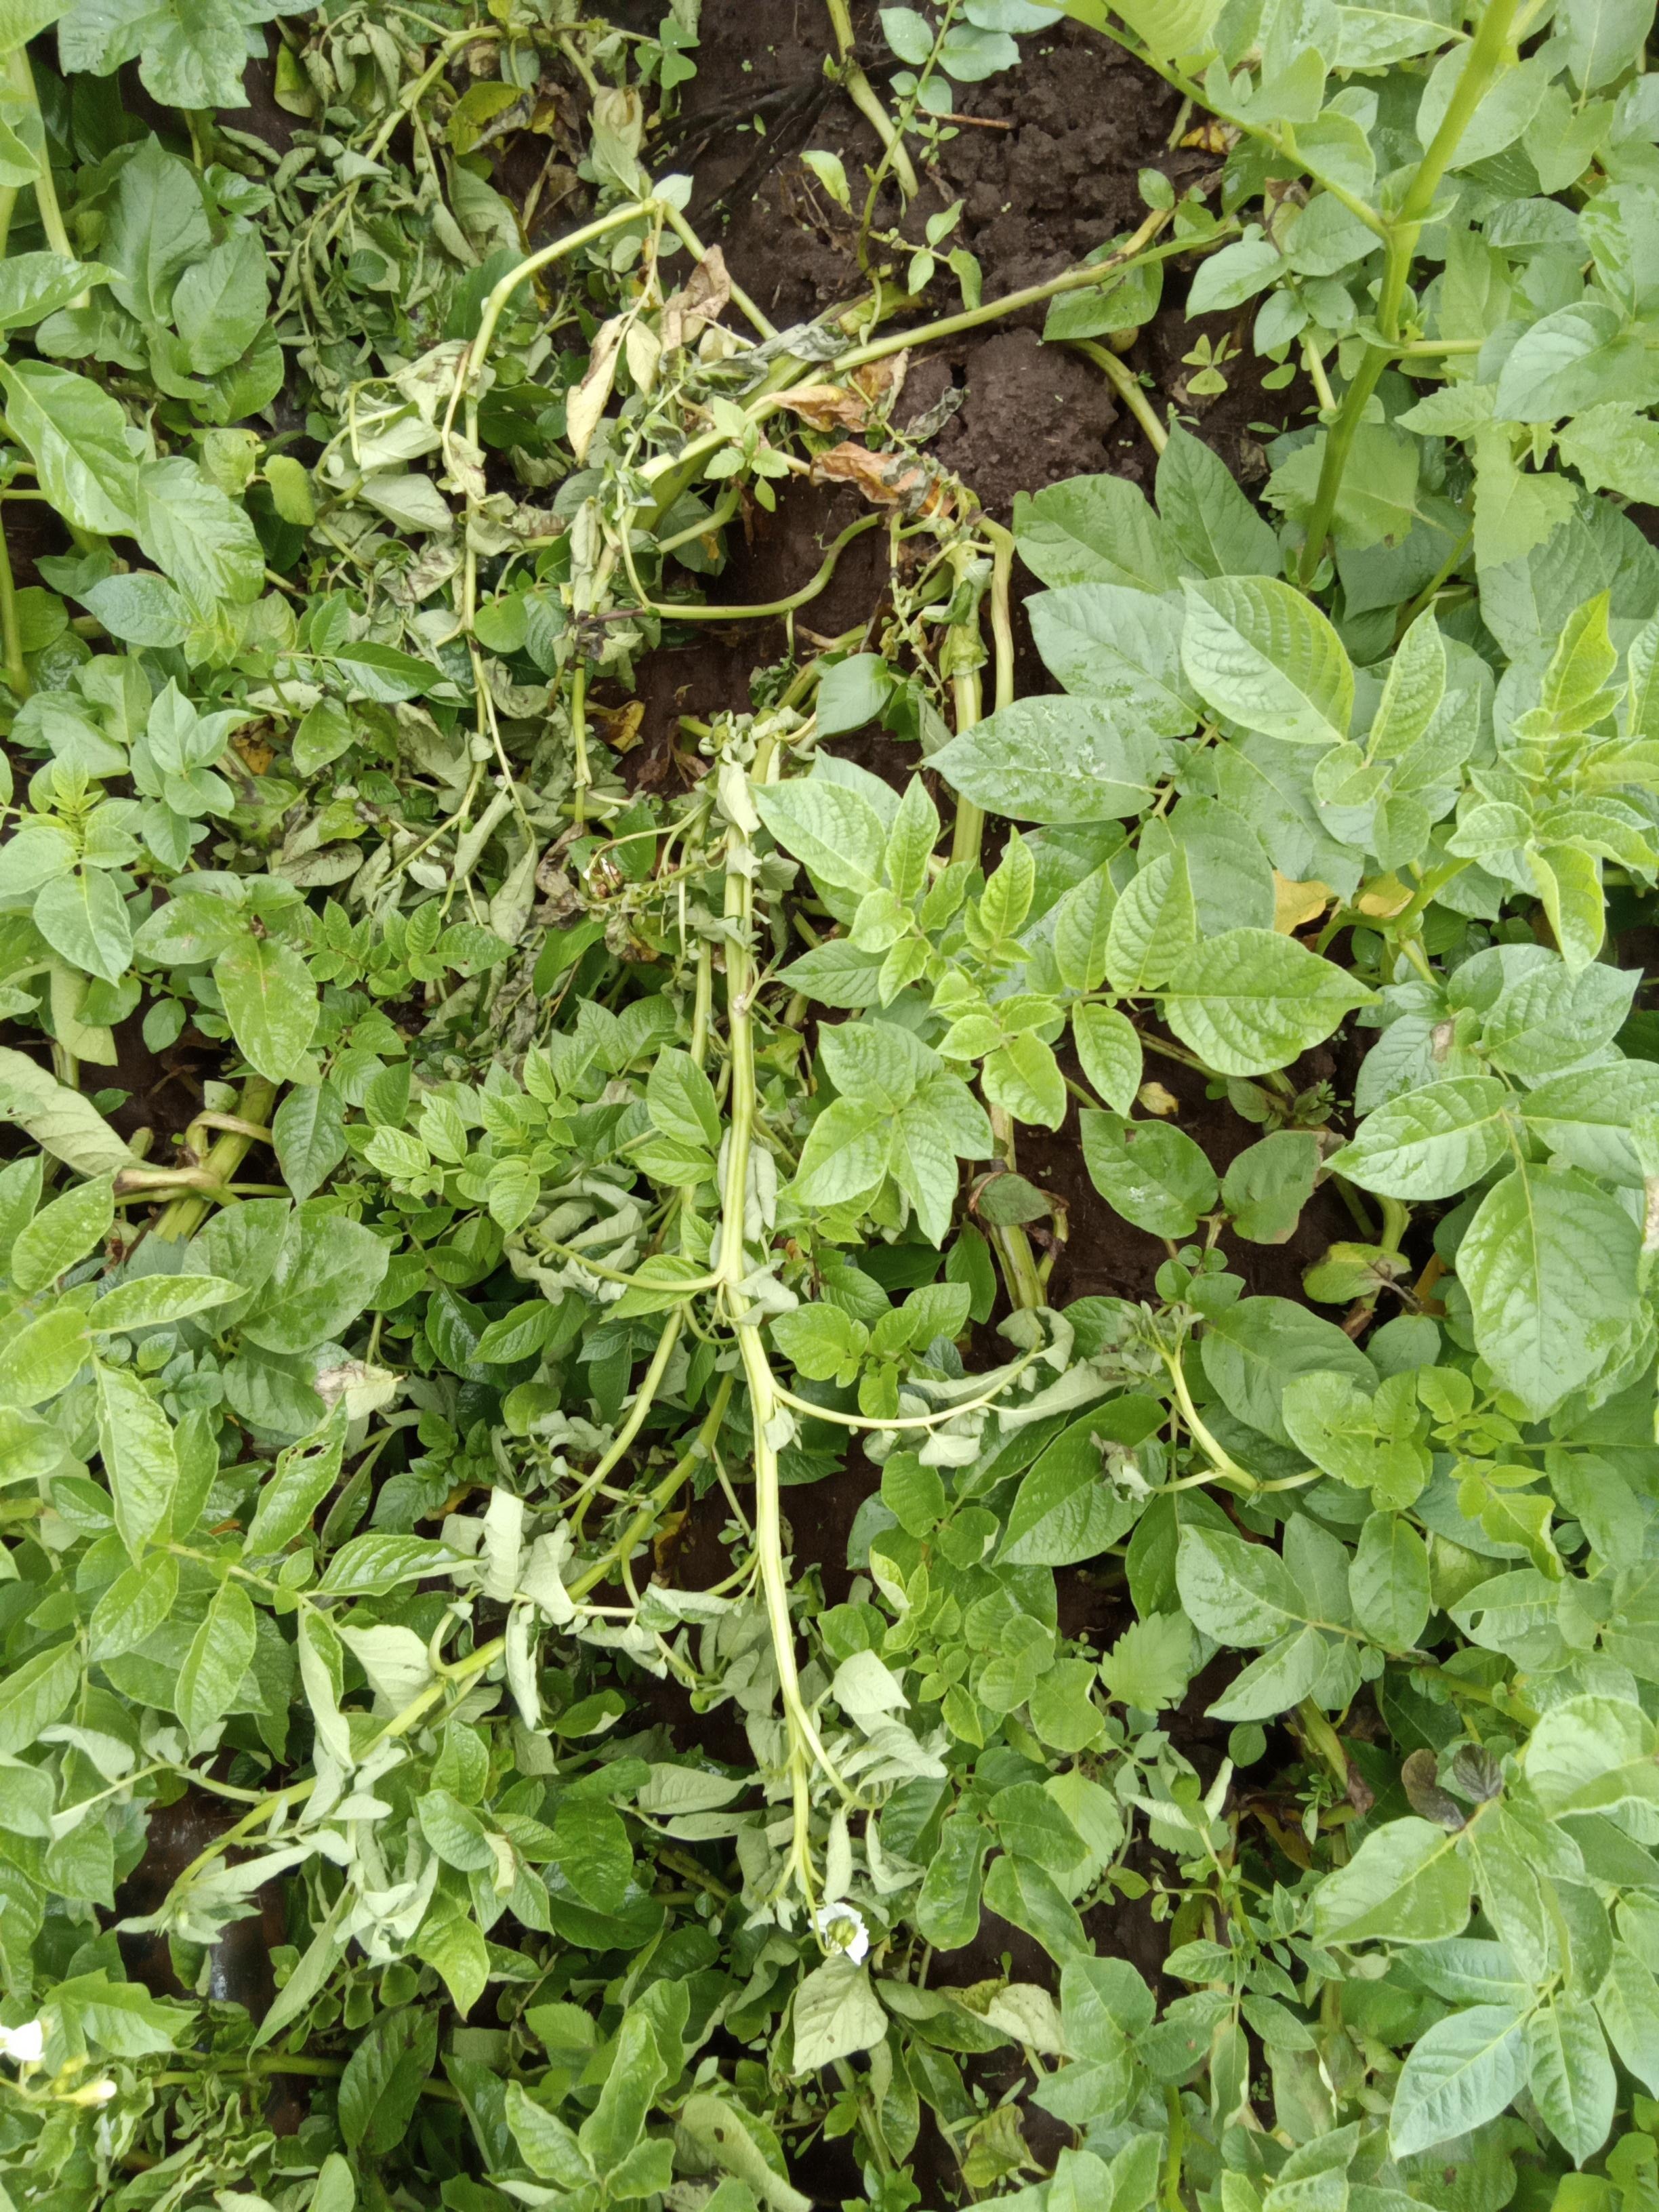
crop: potato
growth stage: flowering
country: Kenya
